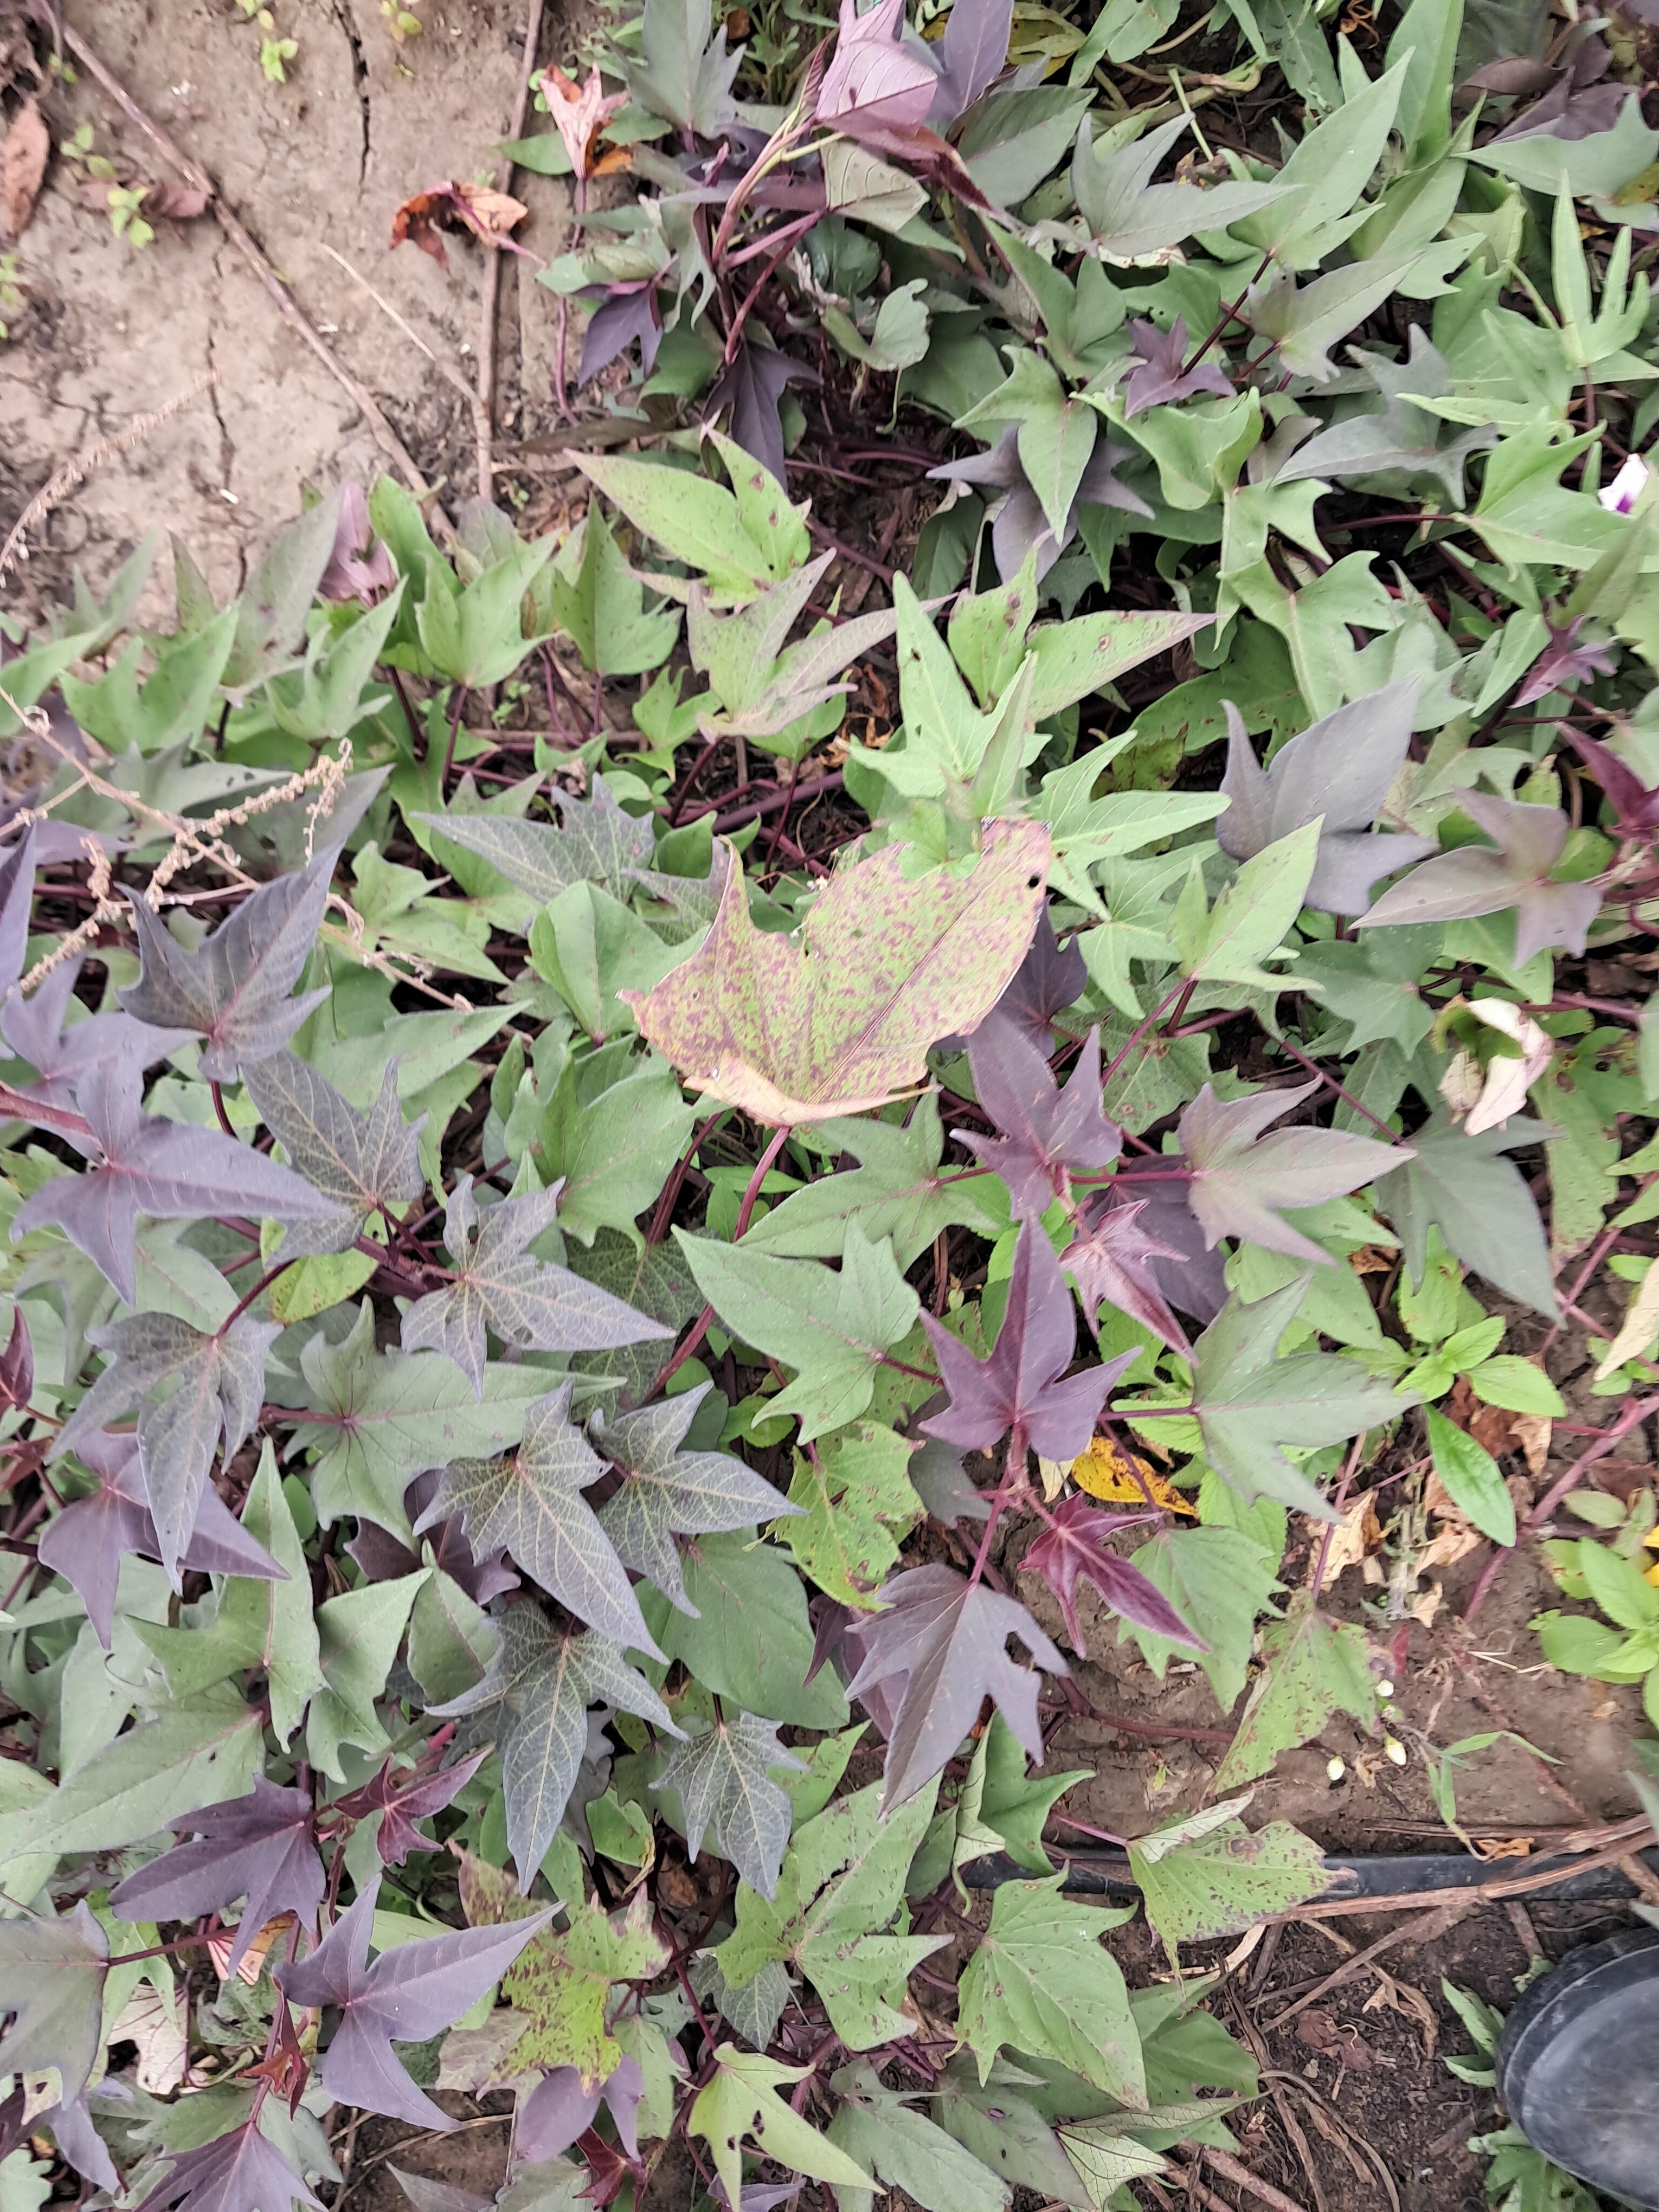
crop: sweet potato
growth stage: flowering
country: Tanzania
